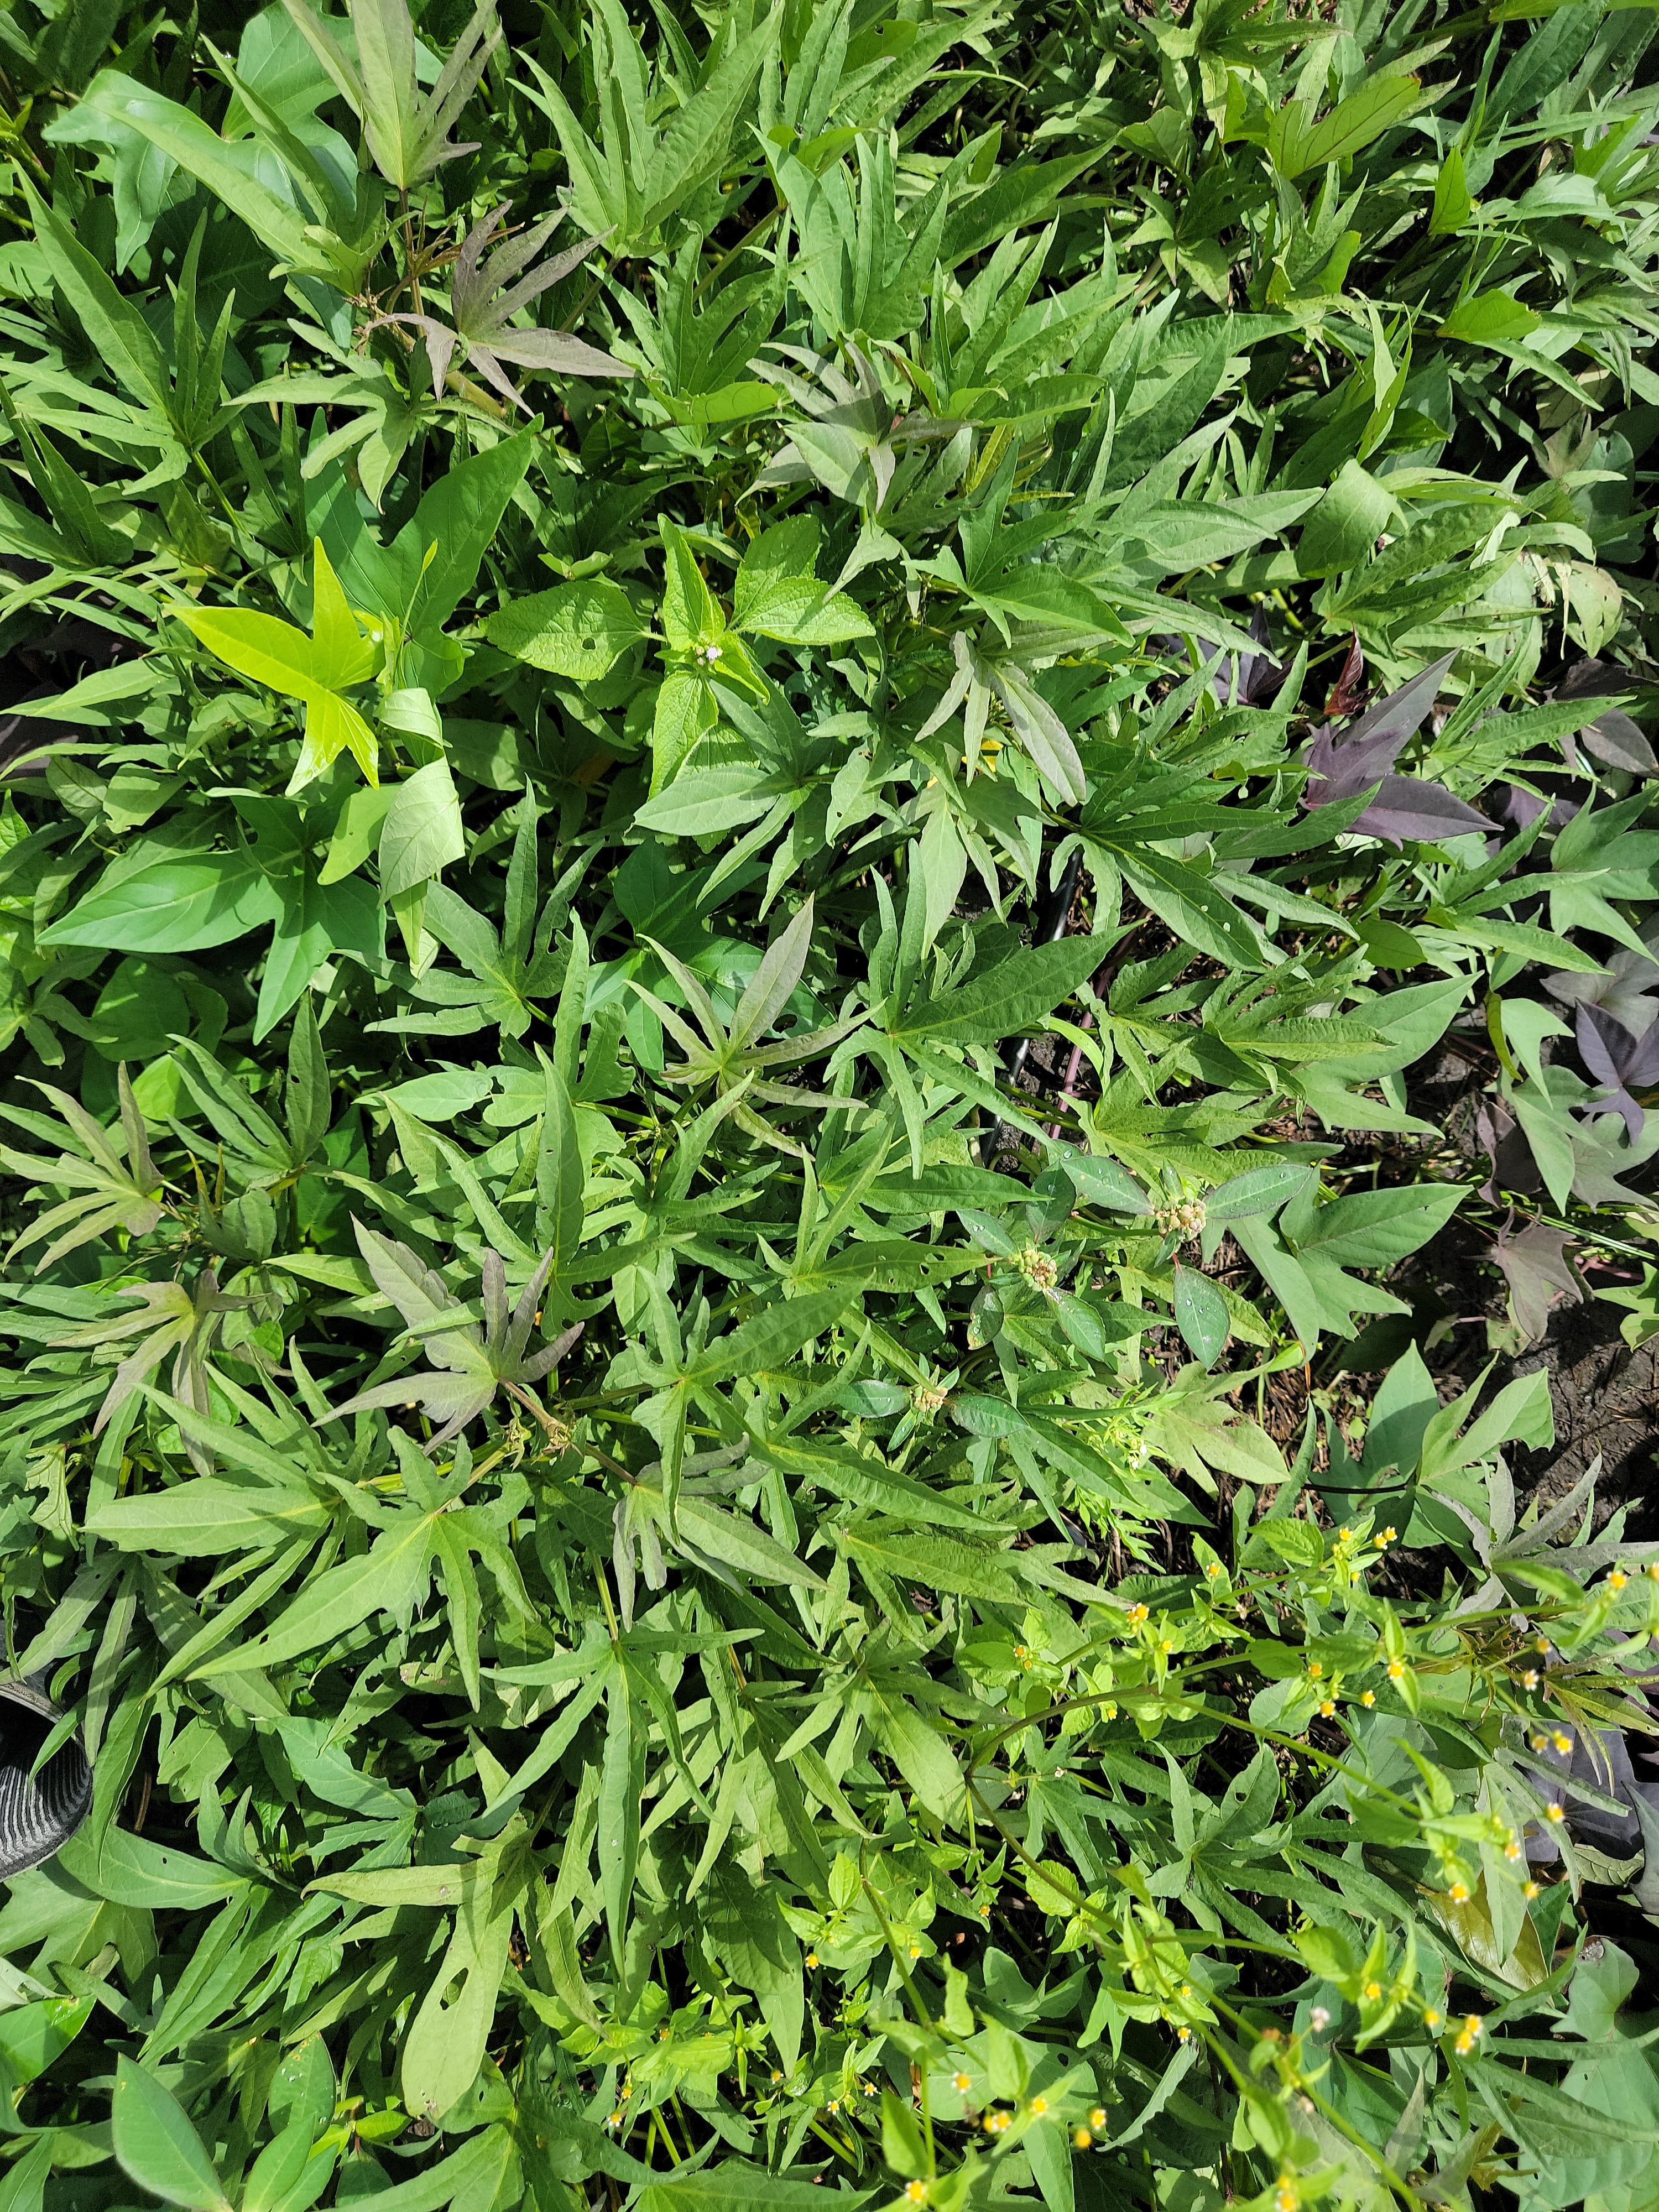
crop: sweet potato
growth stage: vegetative
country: Tanzania
